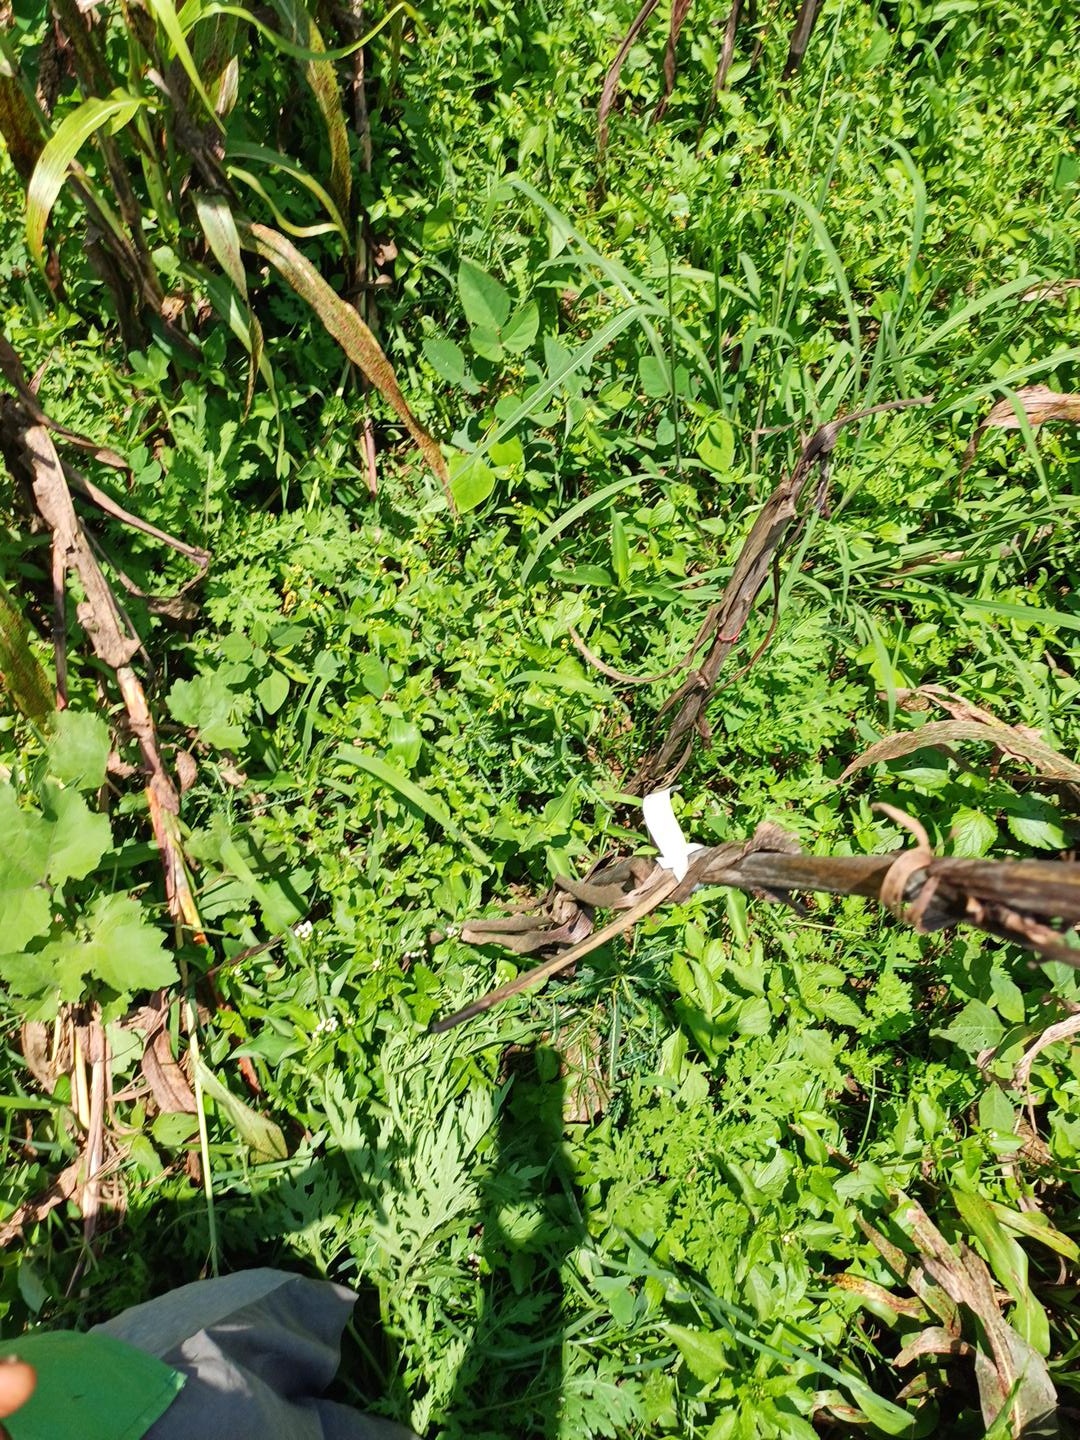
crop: sorghum
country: Kenya
